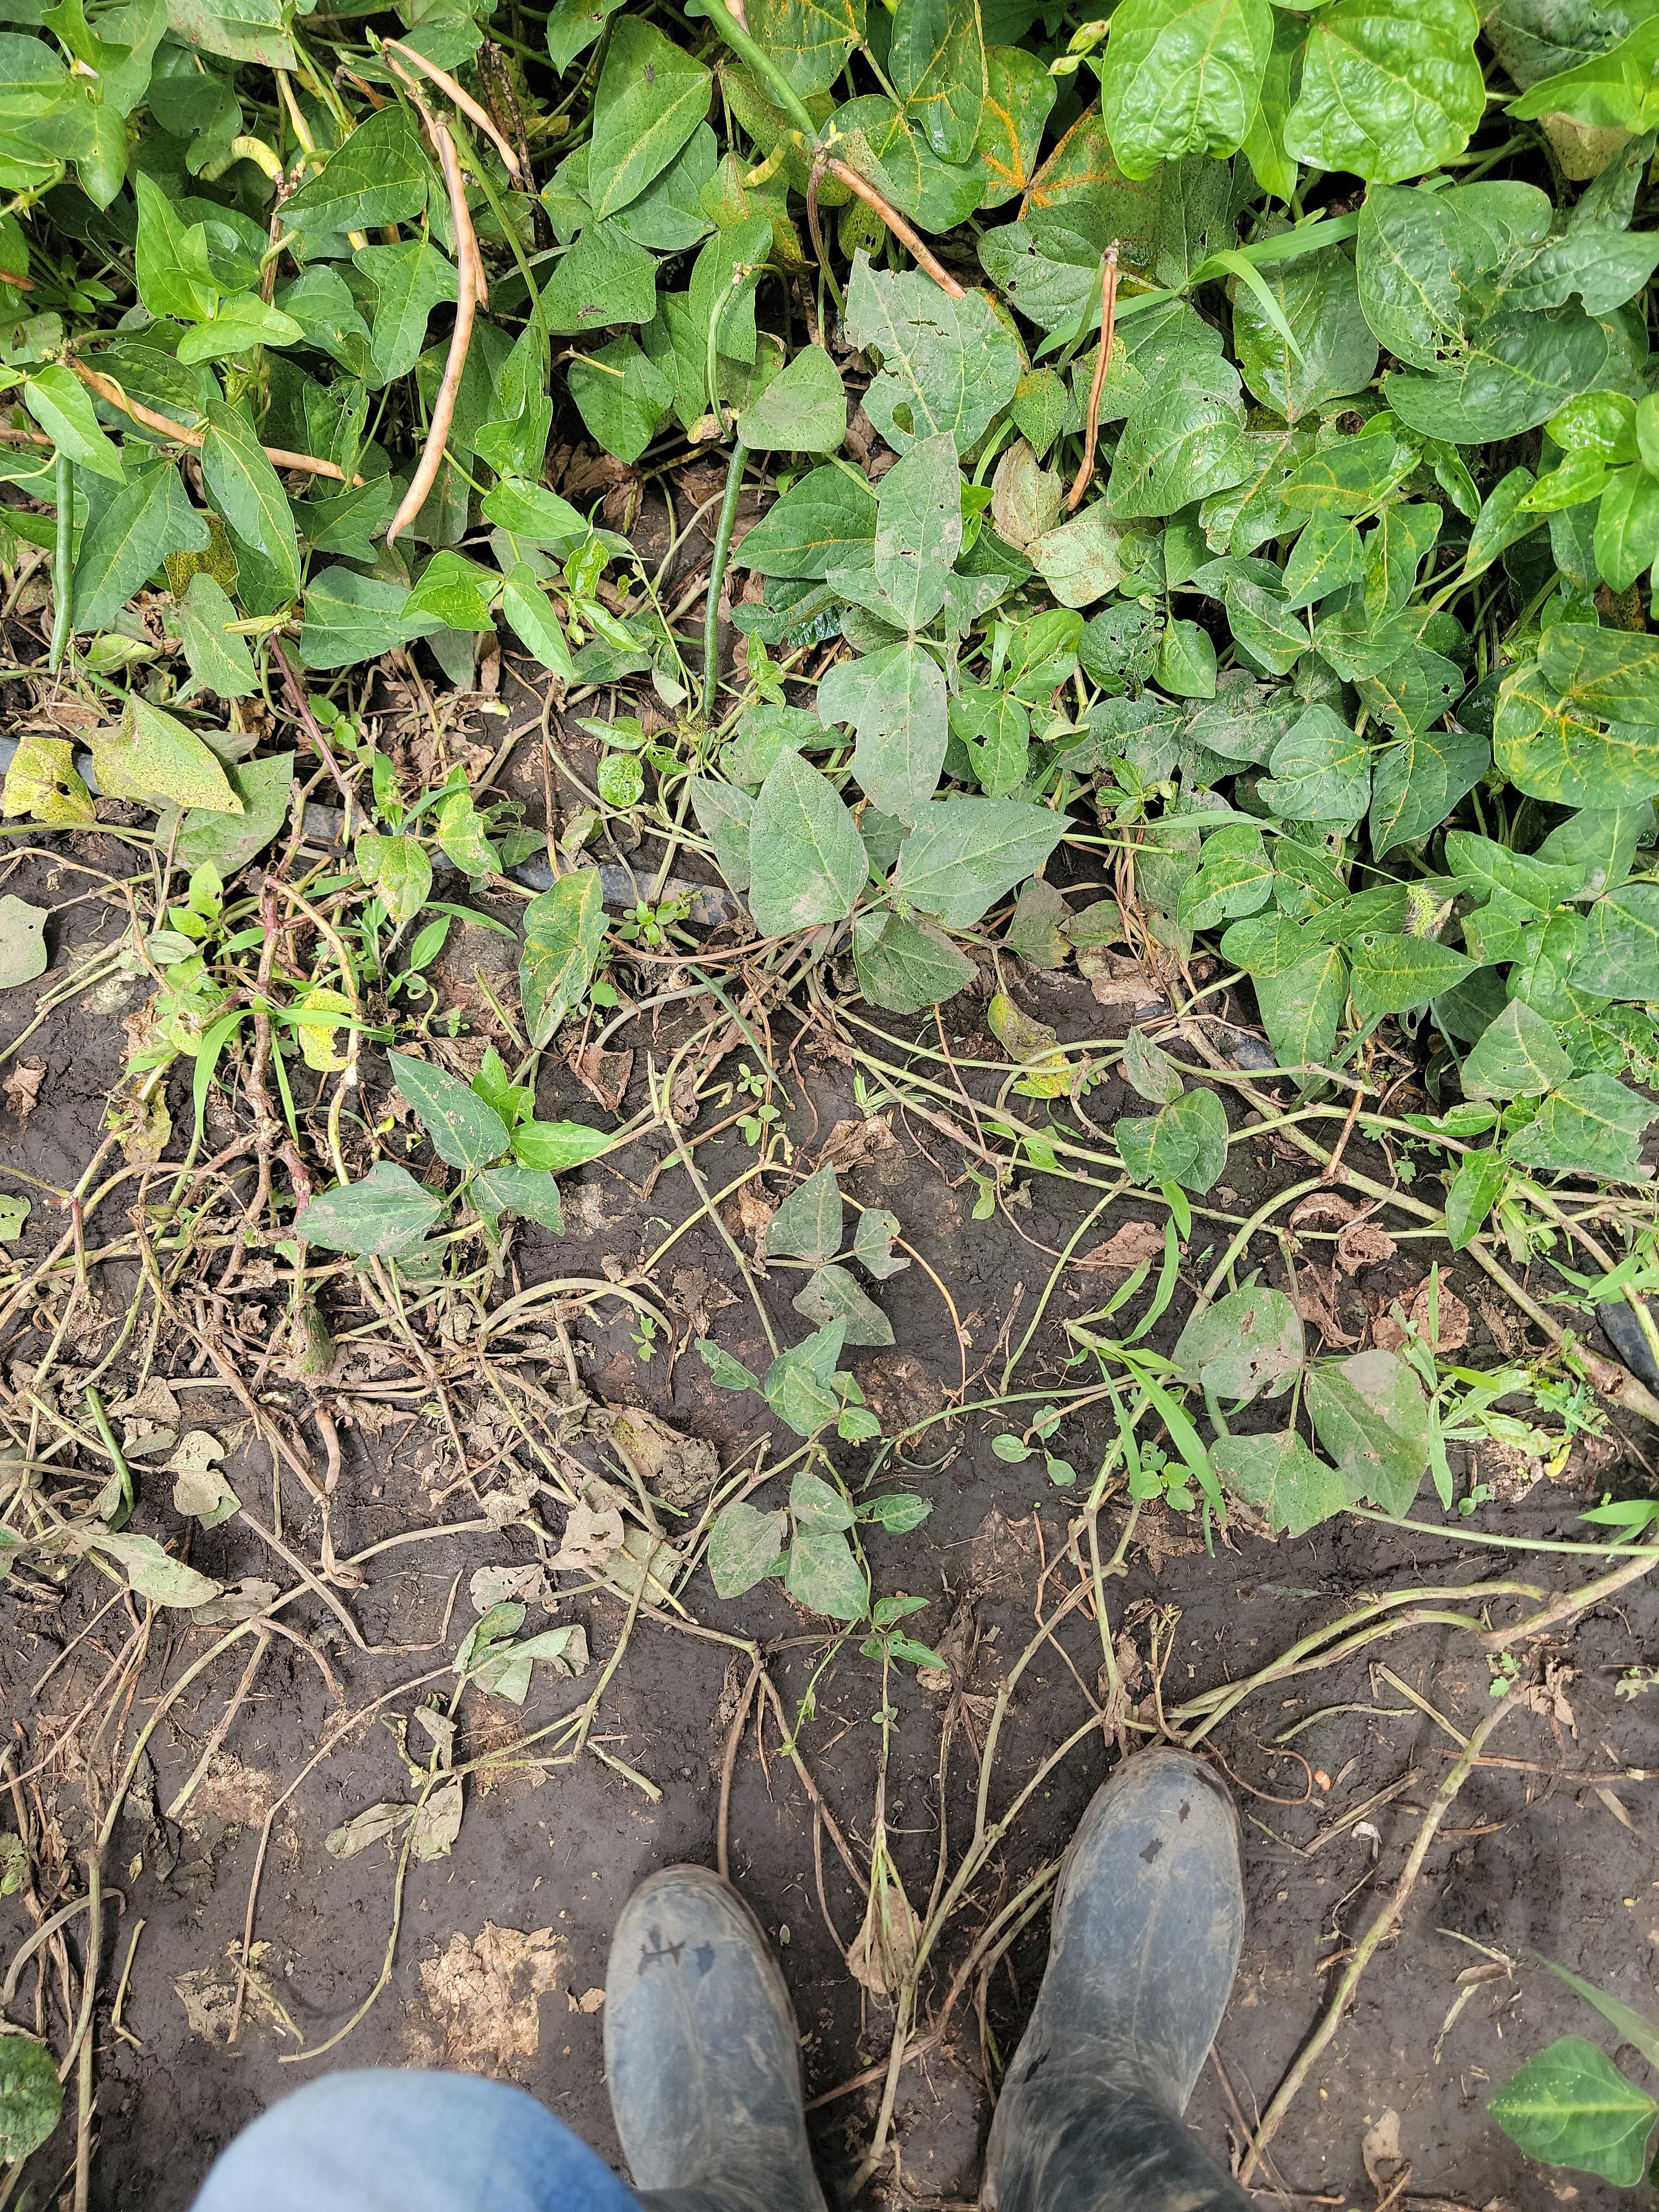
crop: cowpea
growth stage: development pod
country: Tanzania
